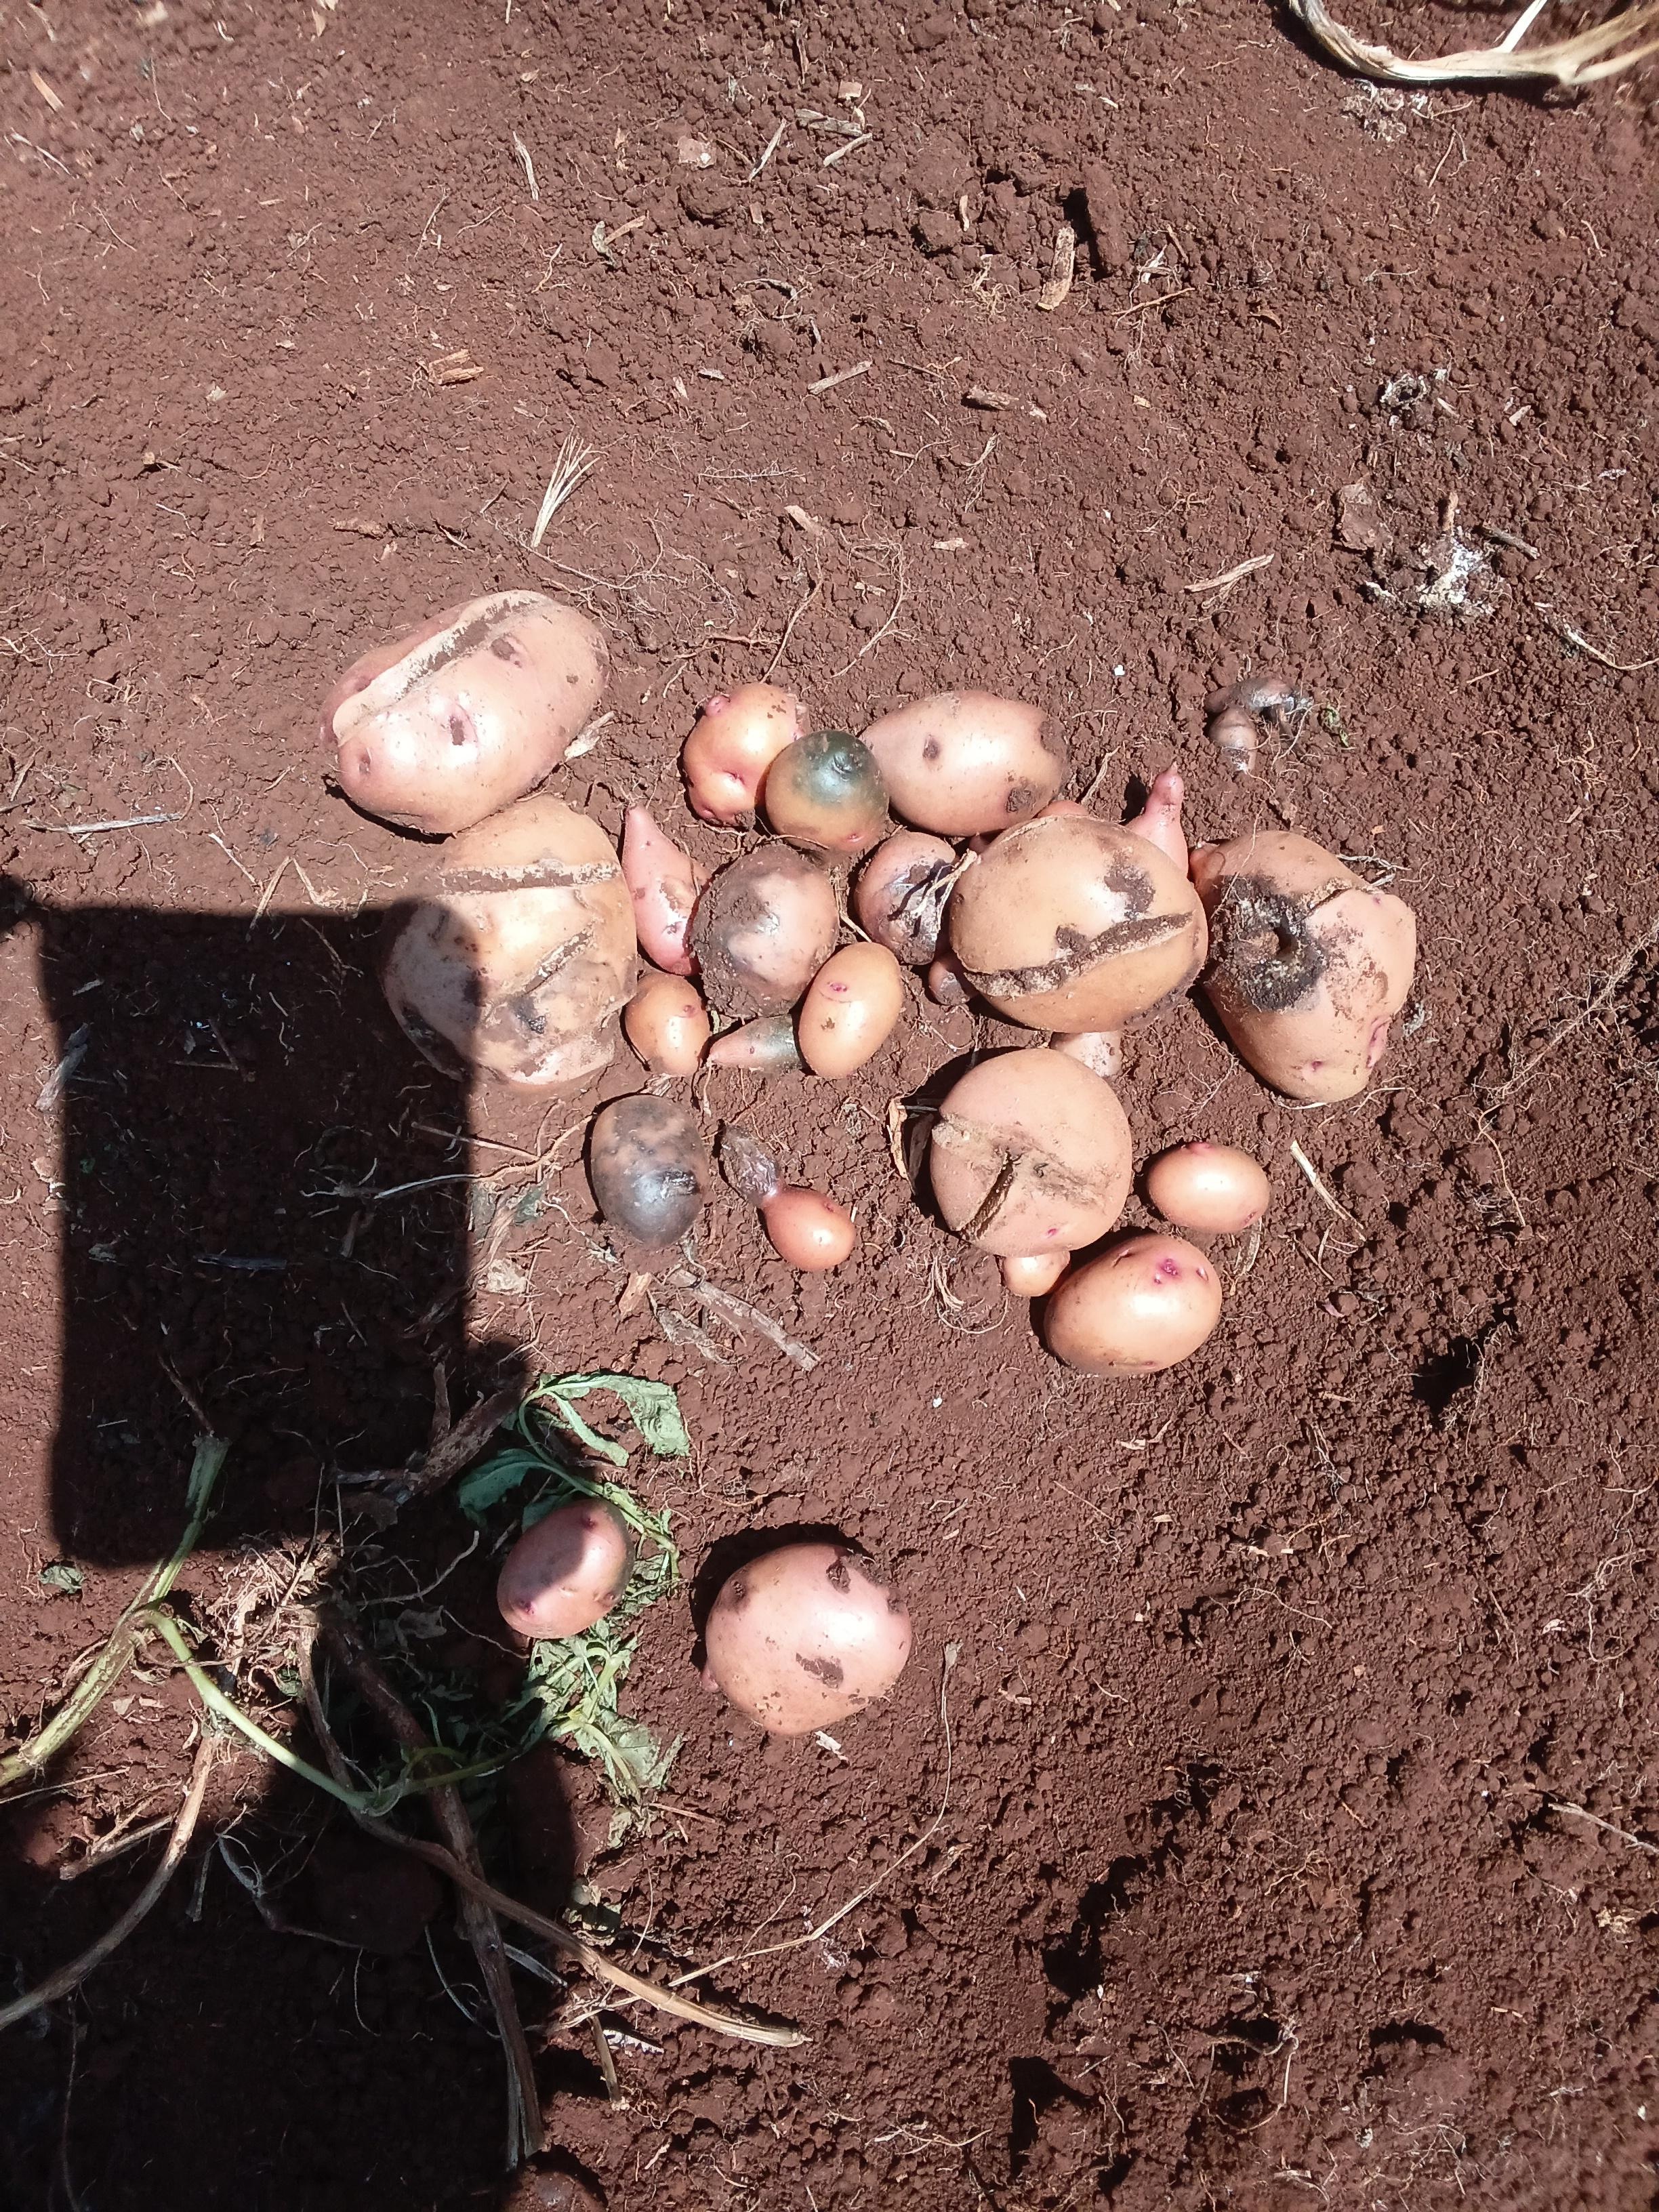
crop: potato
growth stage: harvest
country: Kenya
